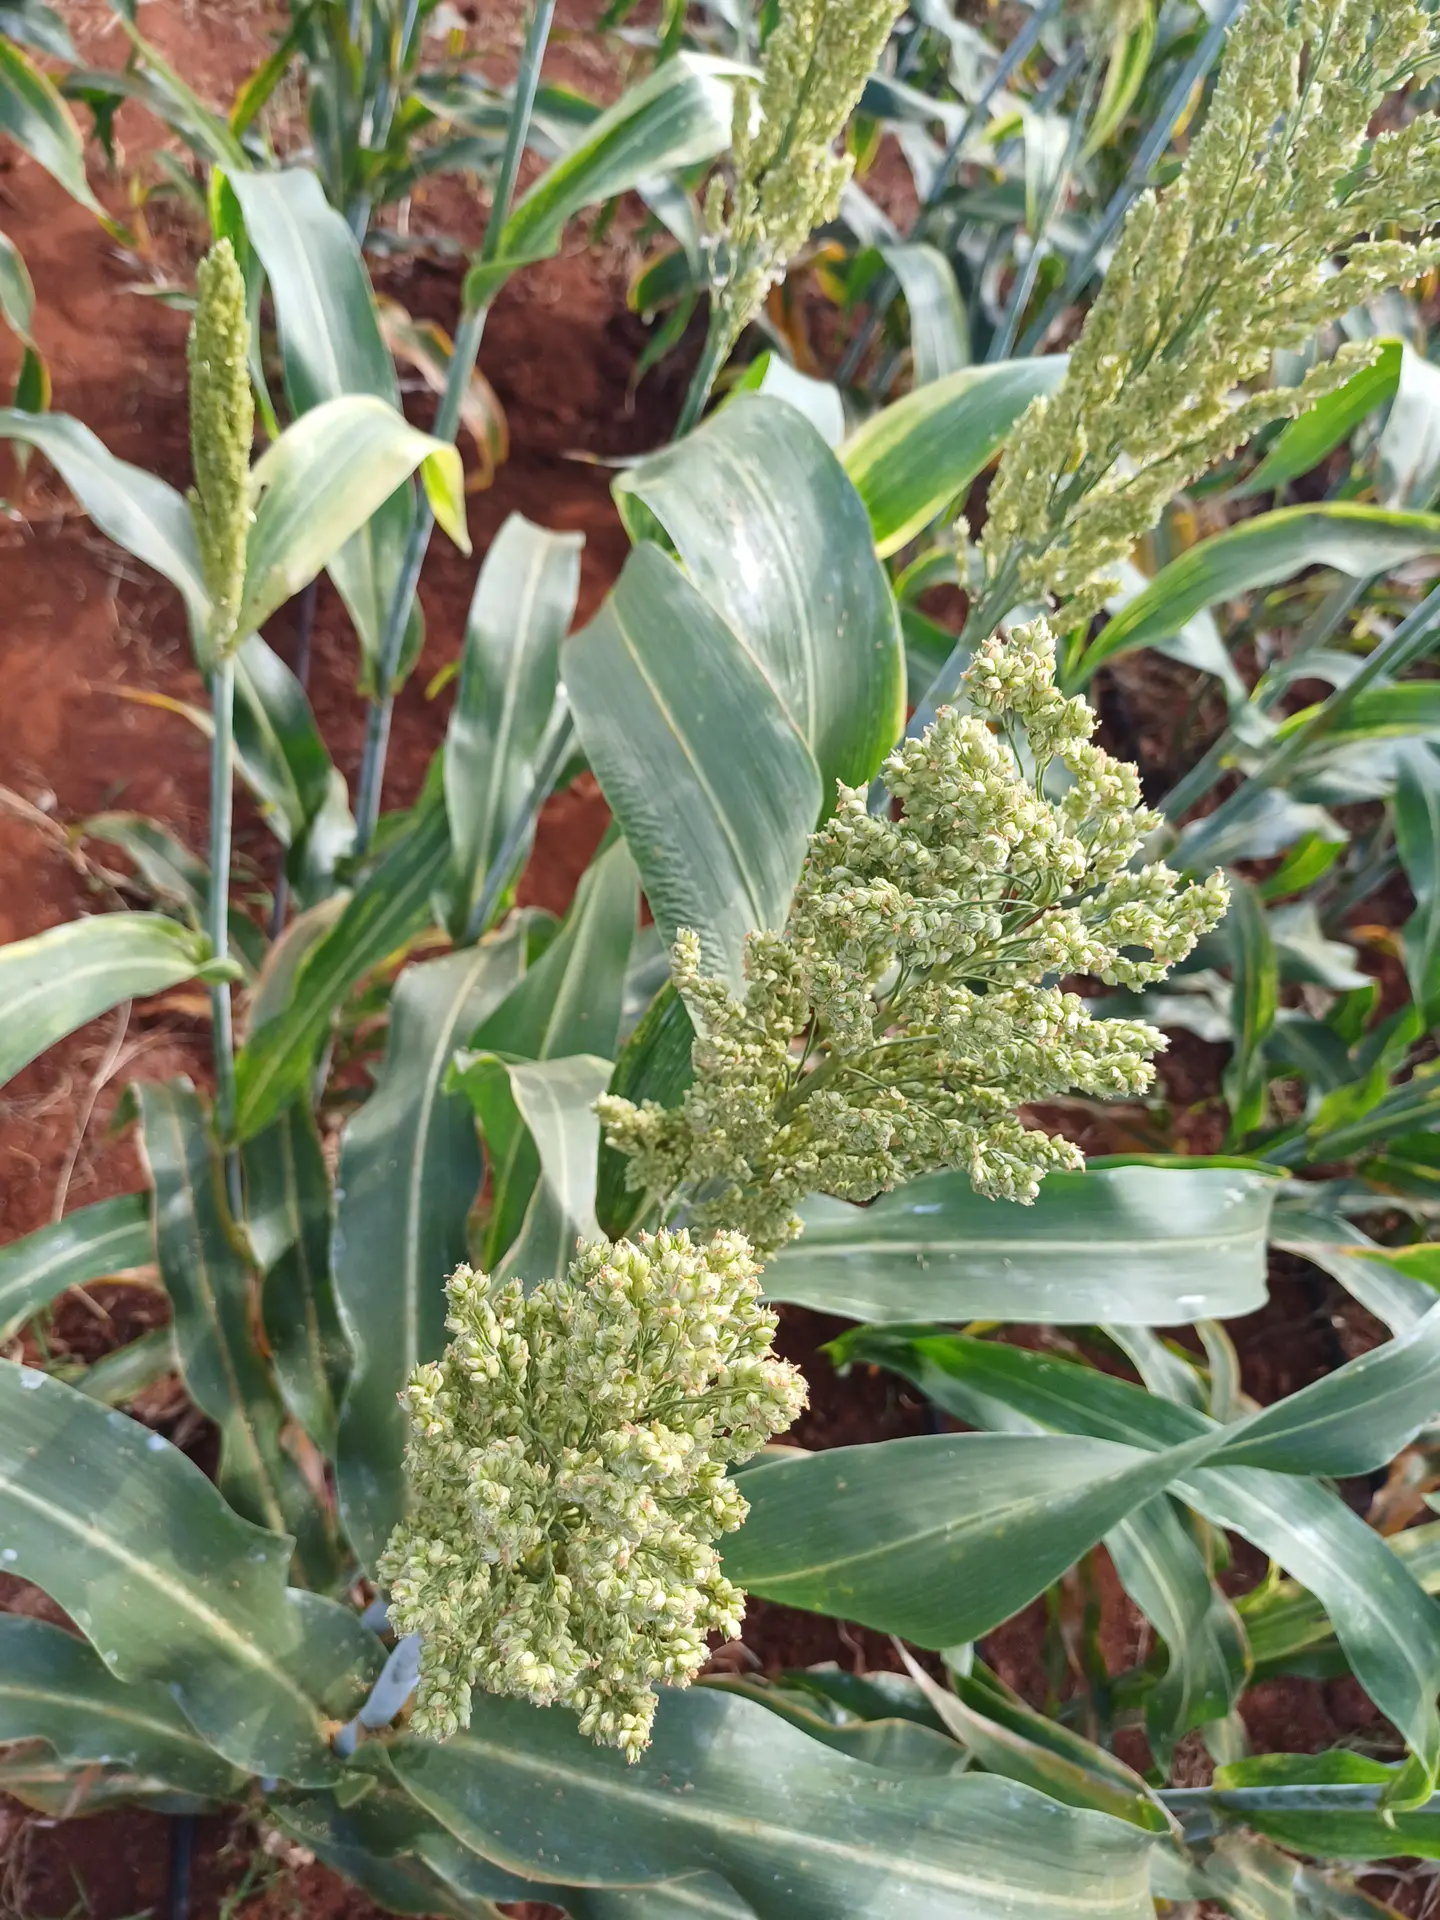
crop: sorghum
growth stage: filling grain
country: Kenya
